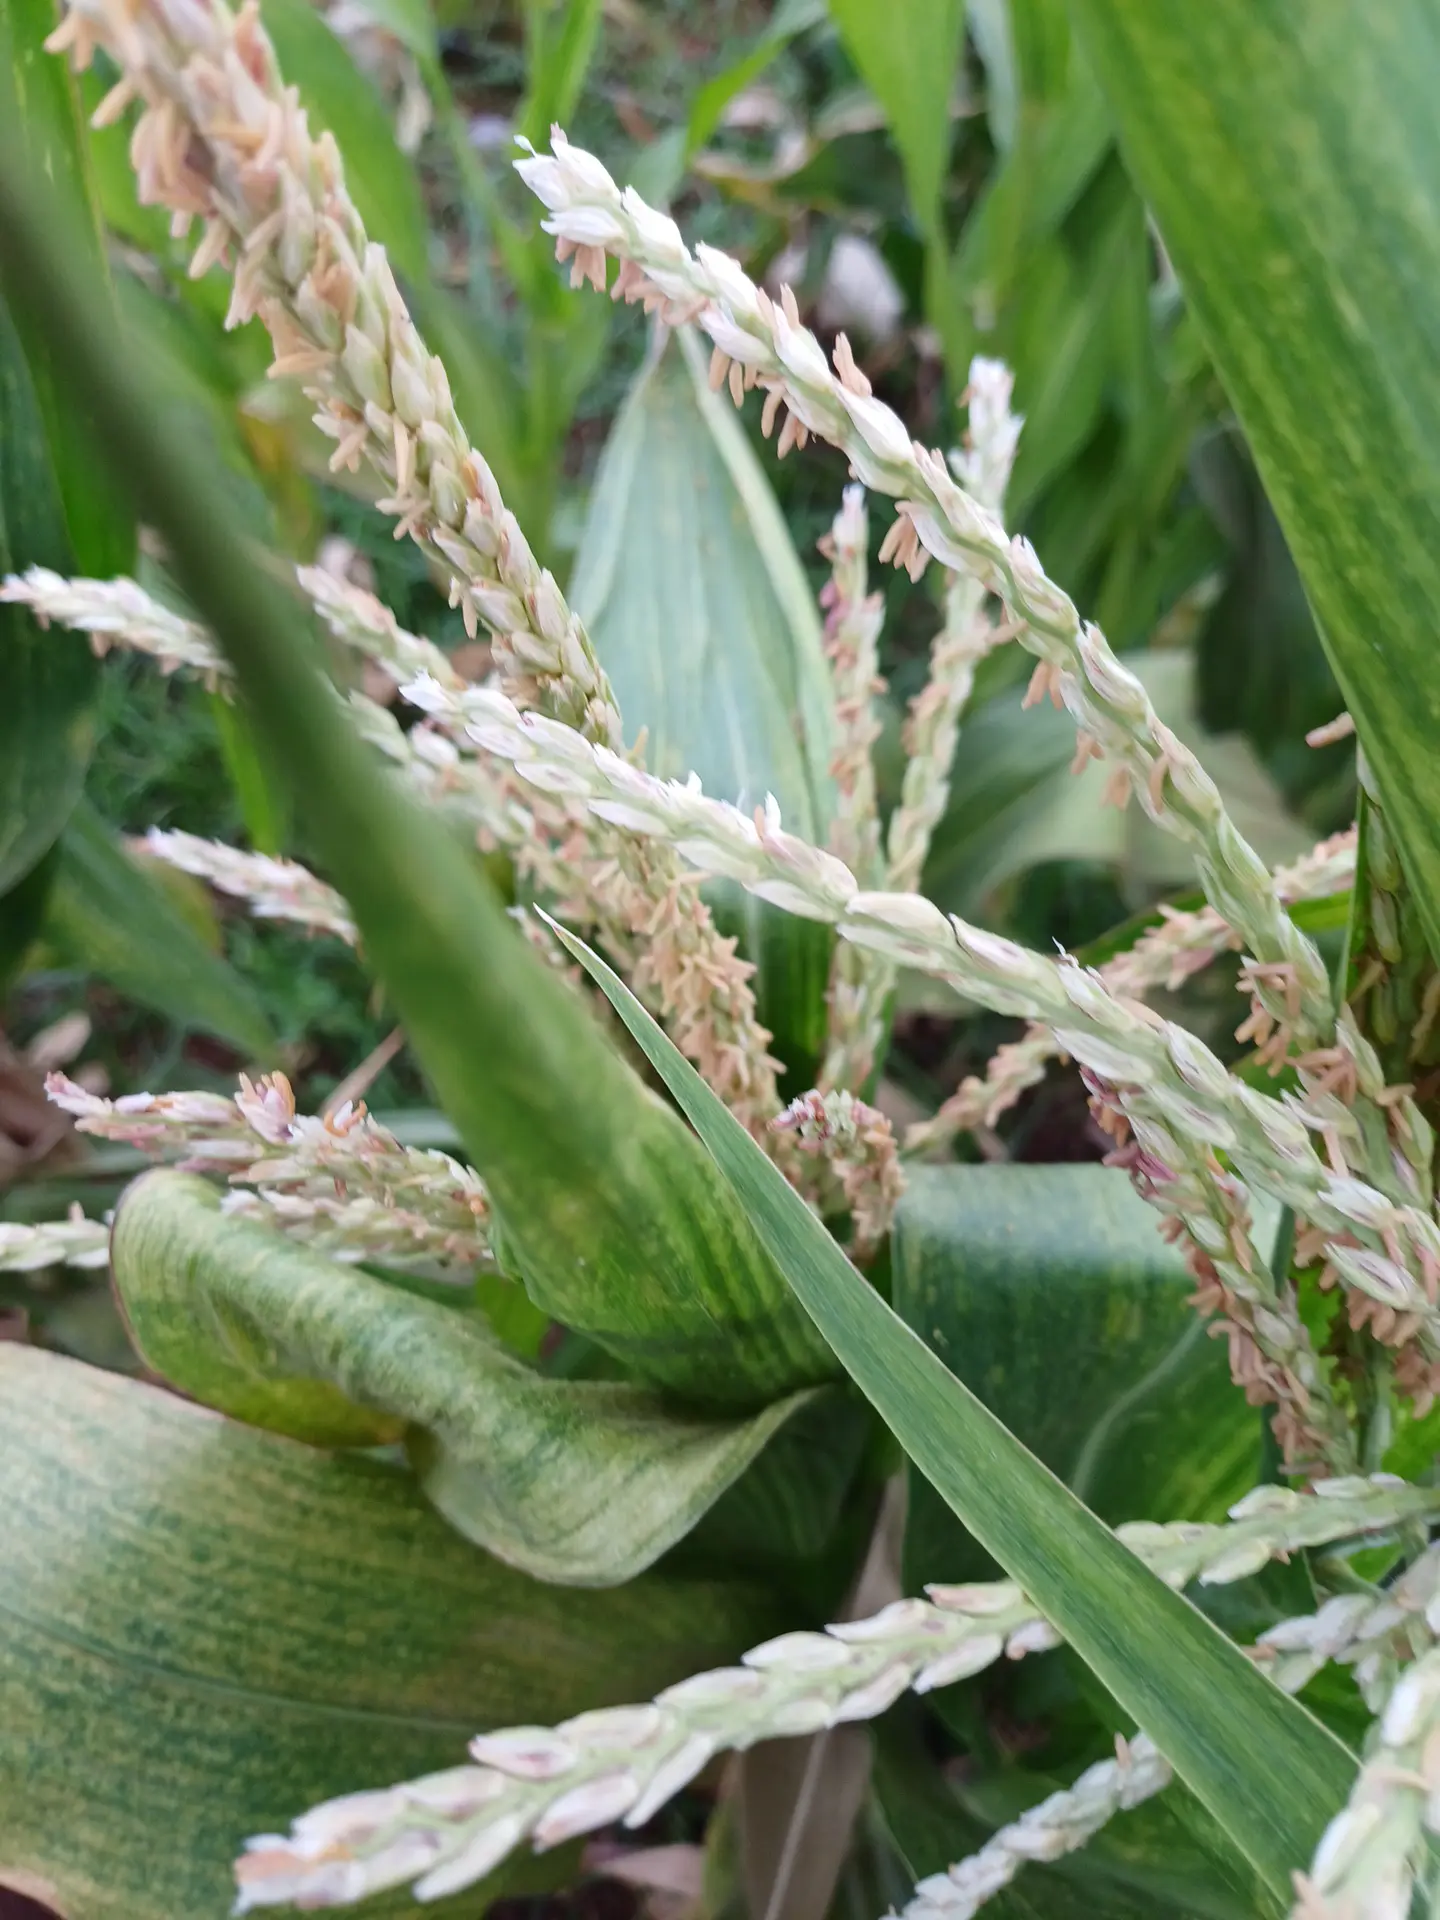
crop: maize
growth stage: flowering
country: Kenya
